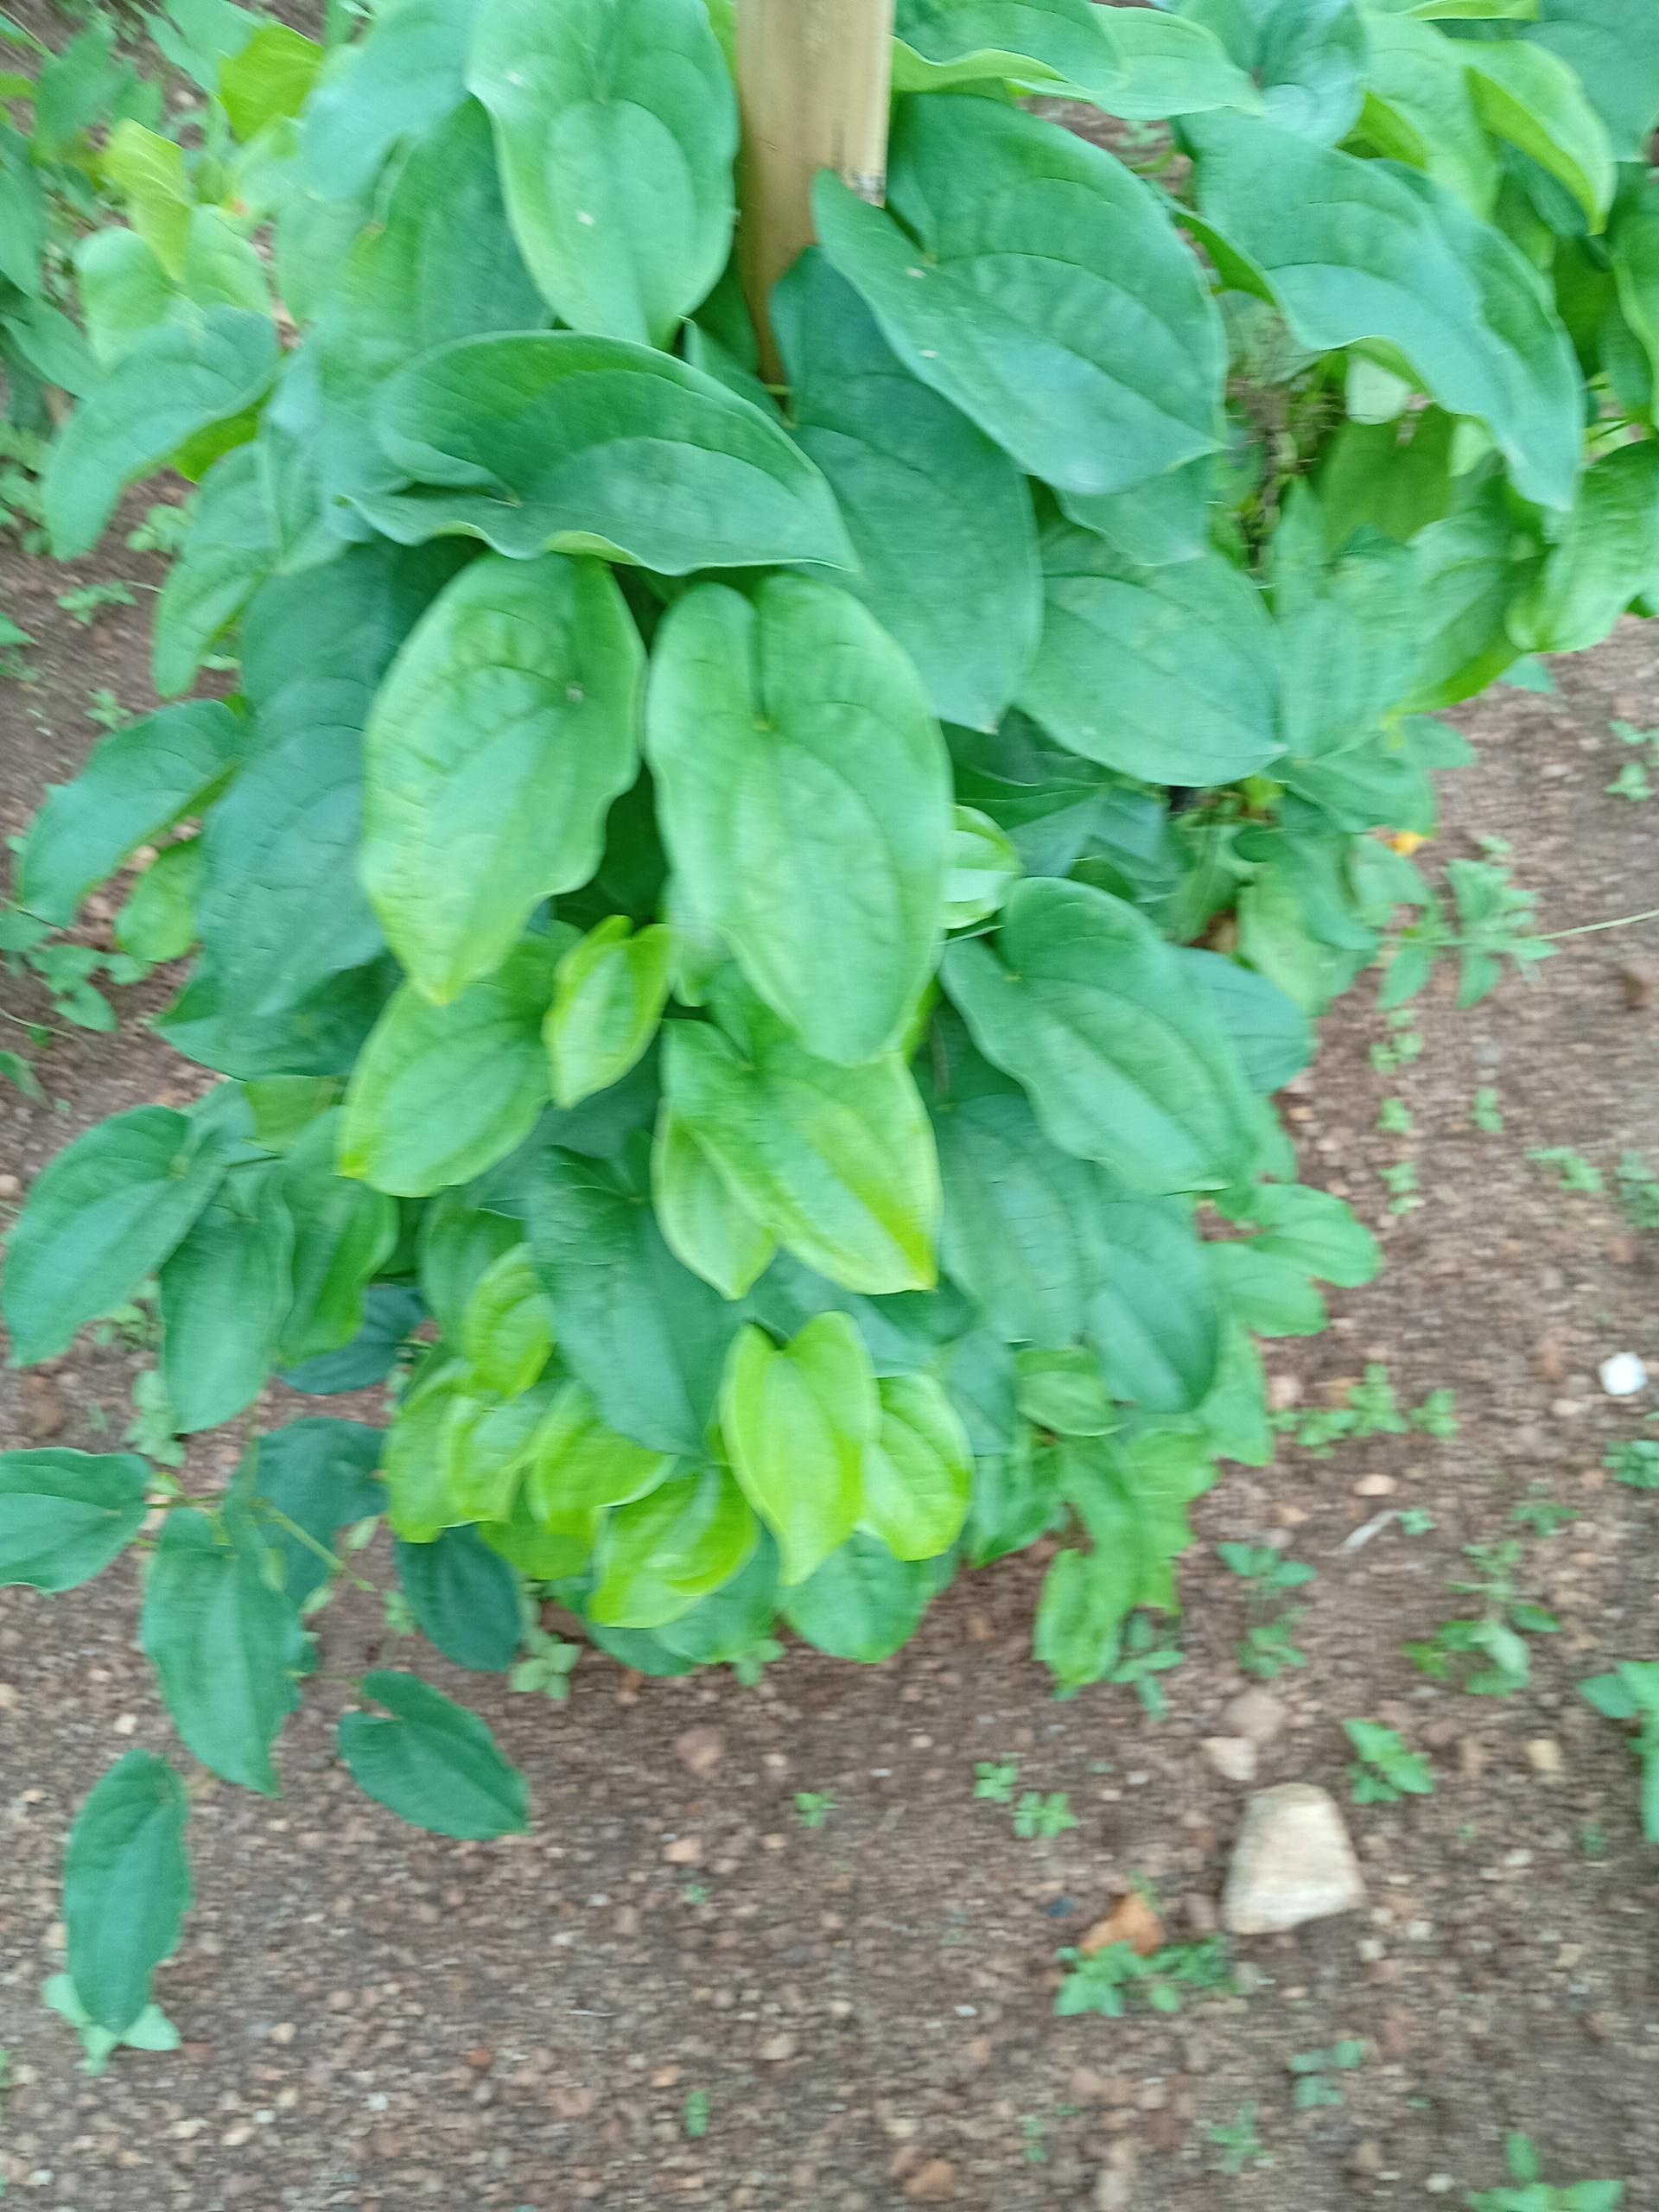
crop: yam
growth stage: vegetative
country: Nigeria
